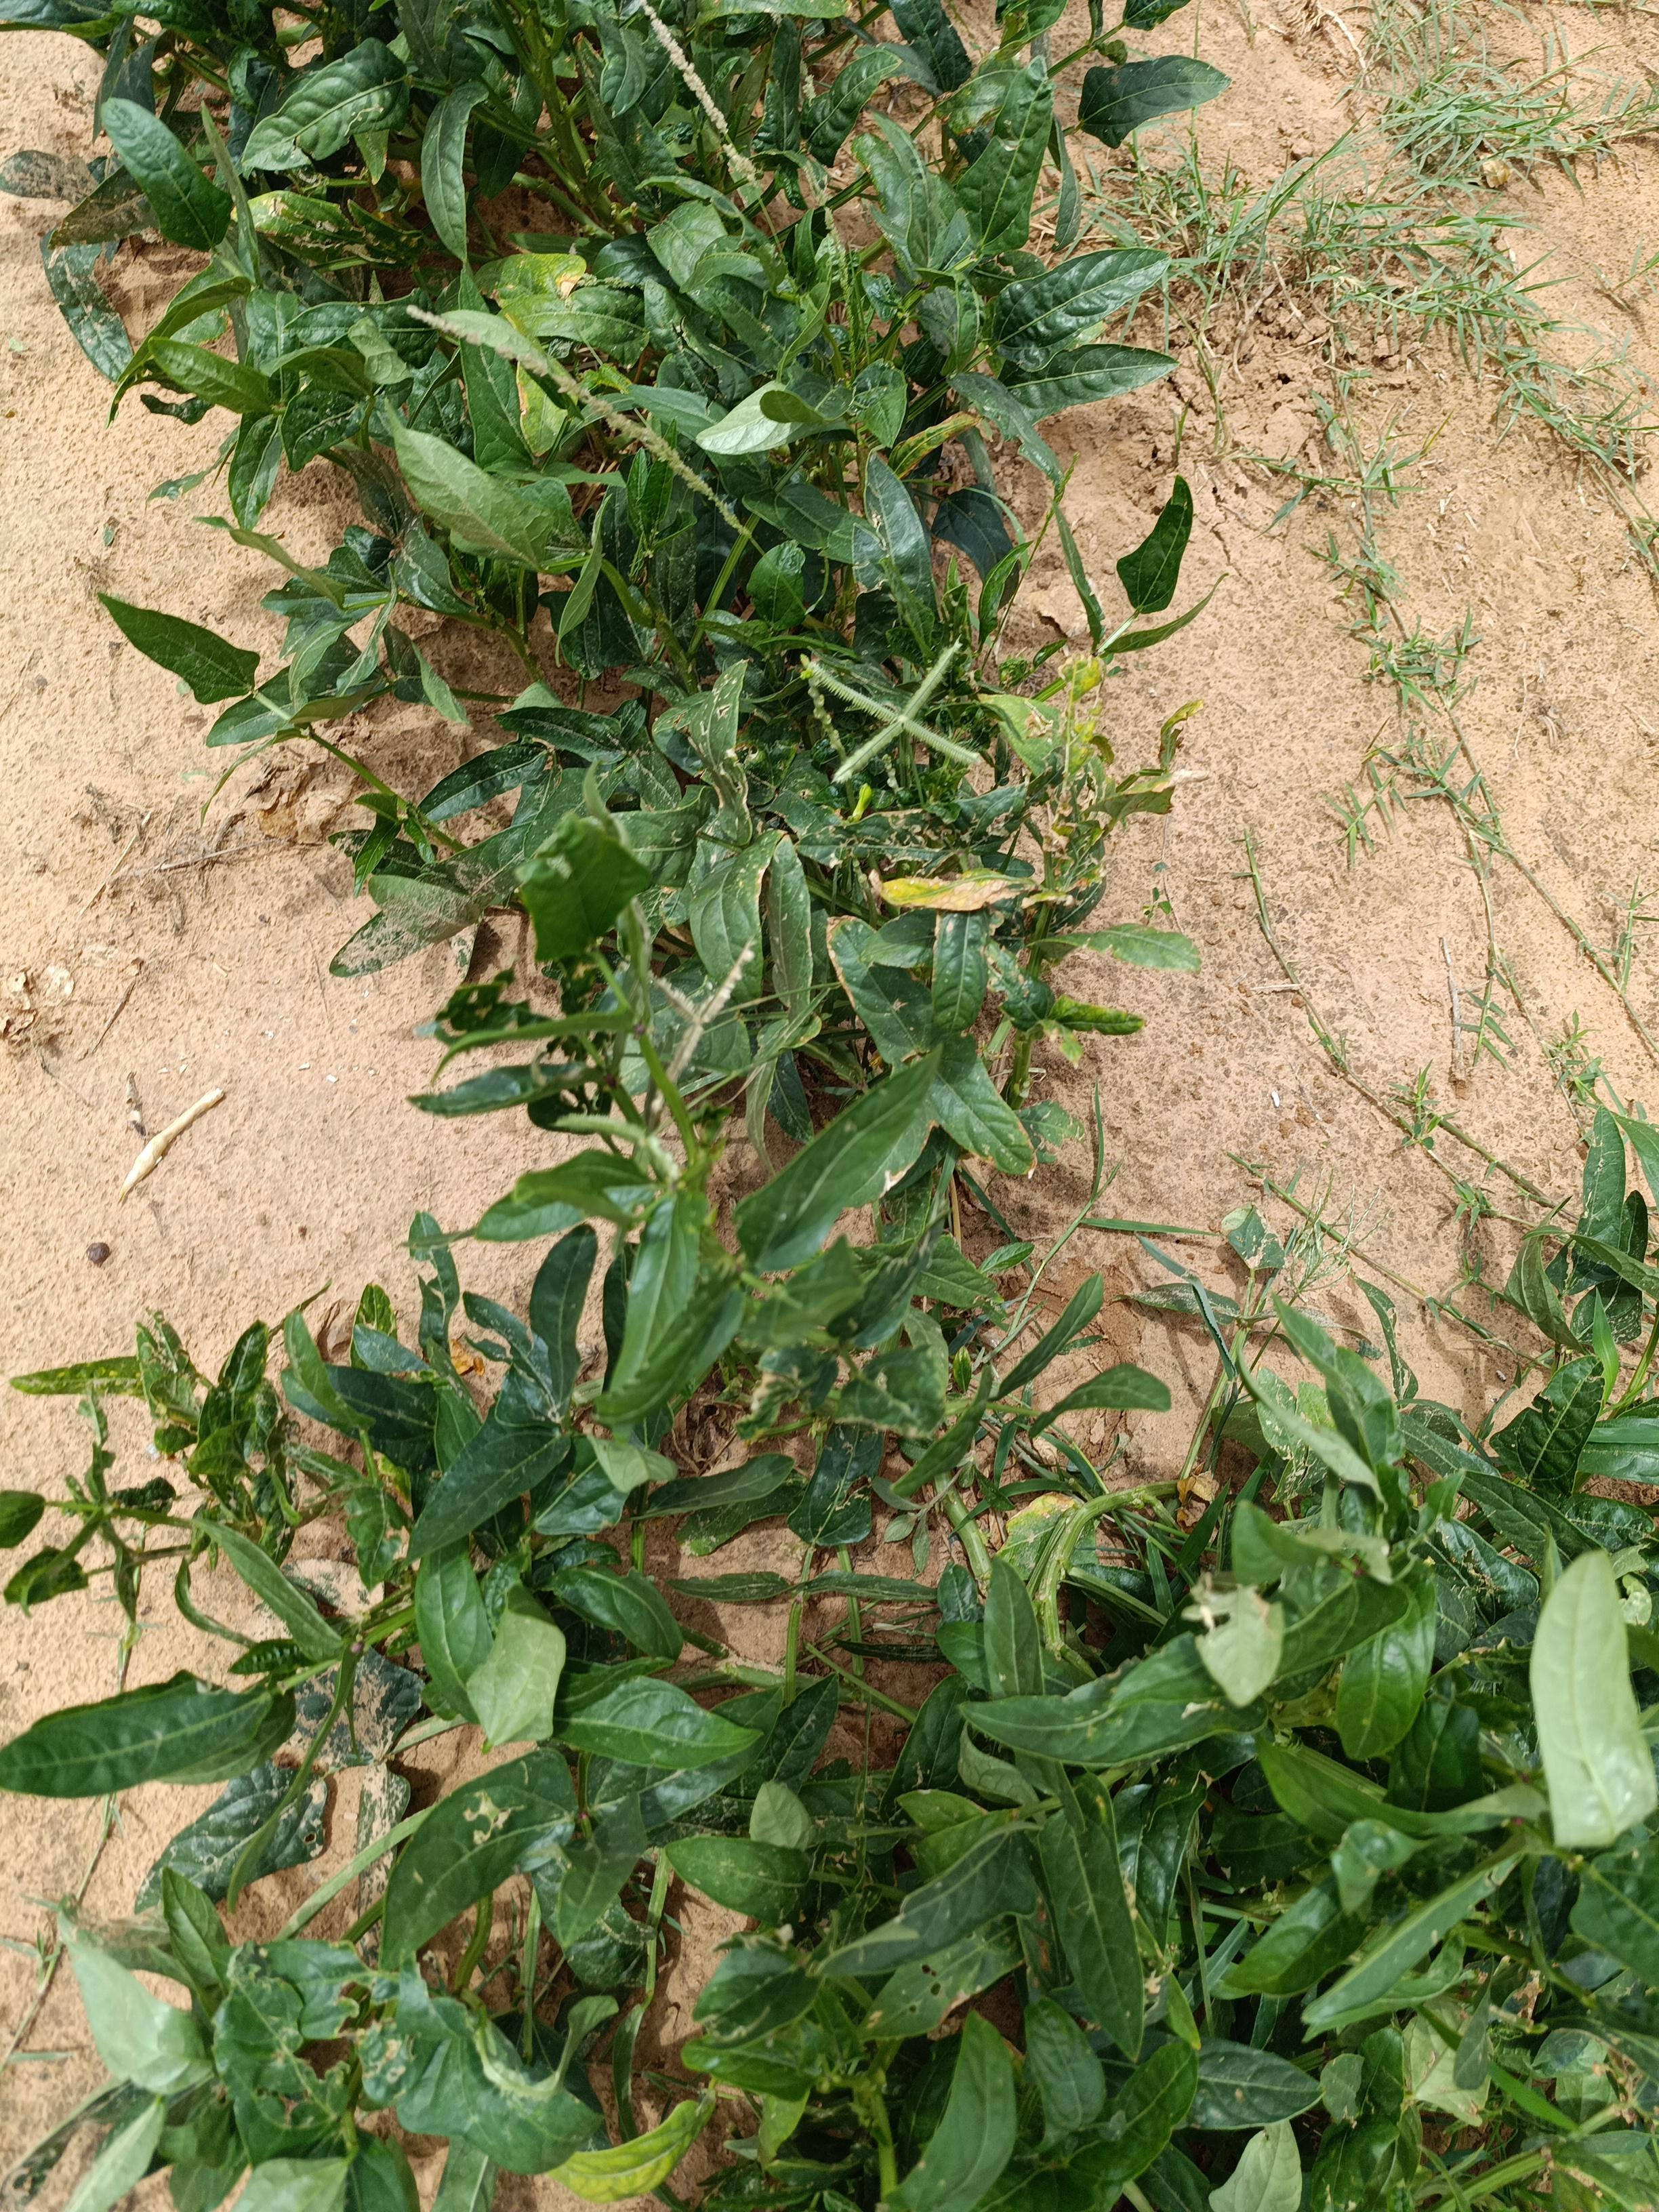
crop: cowpea
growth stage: harvest maturity
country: Nigeria
